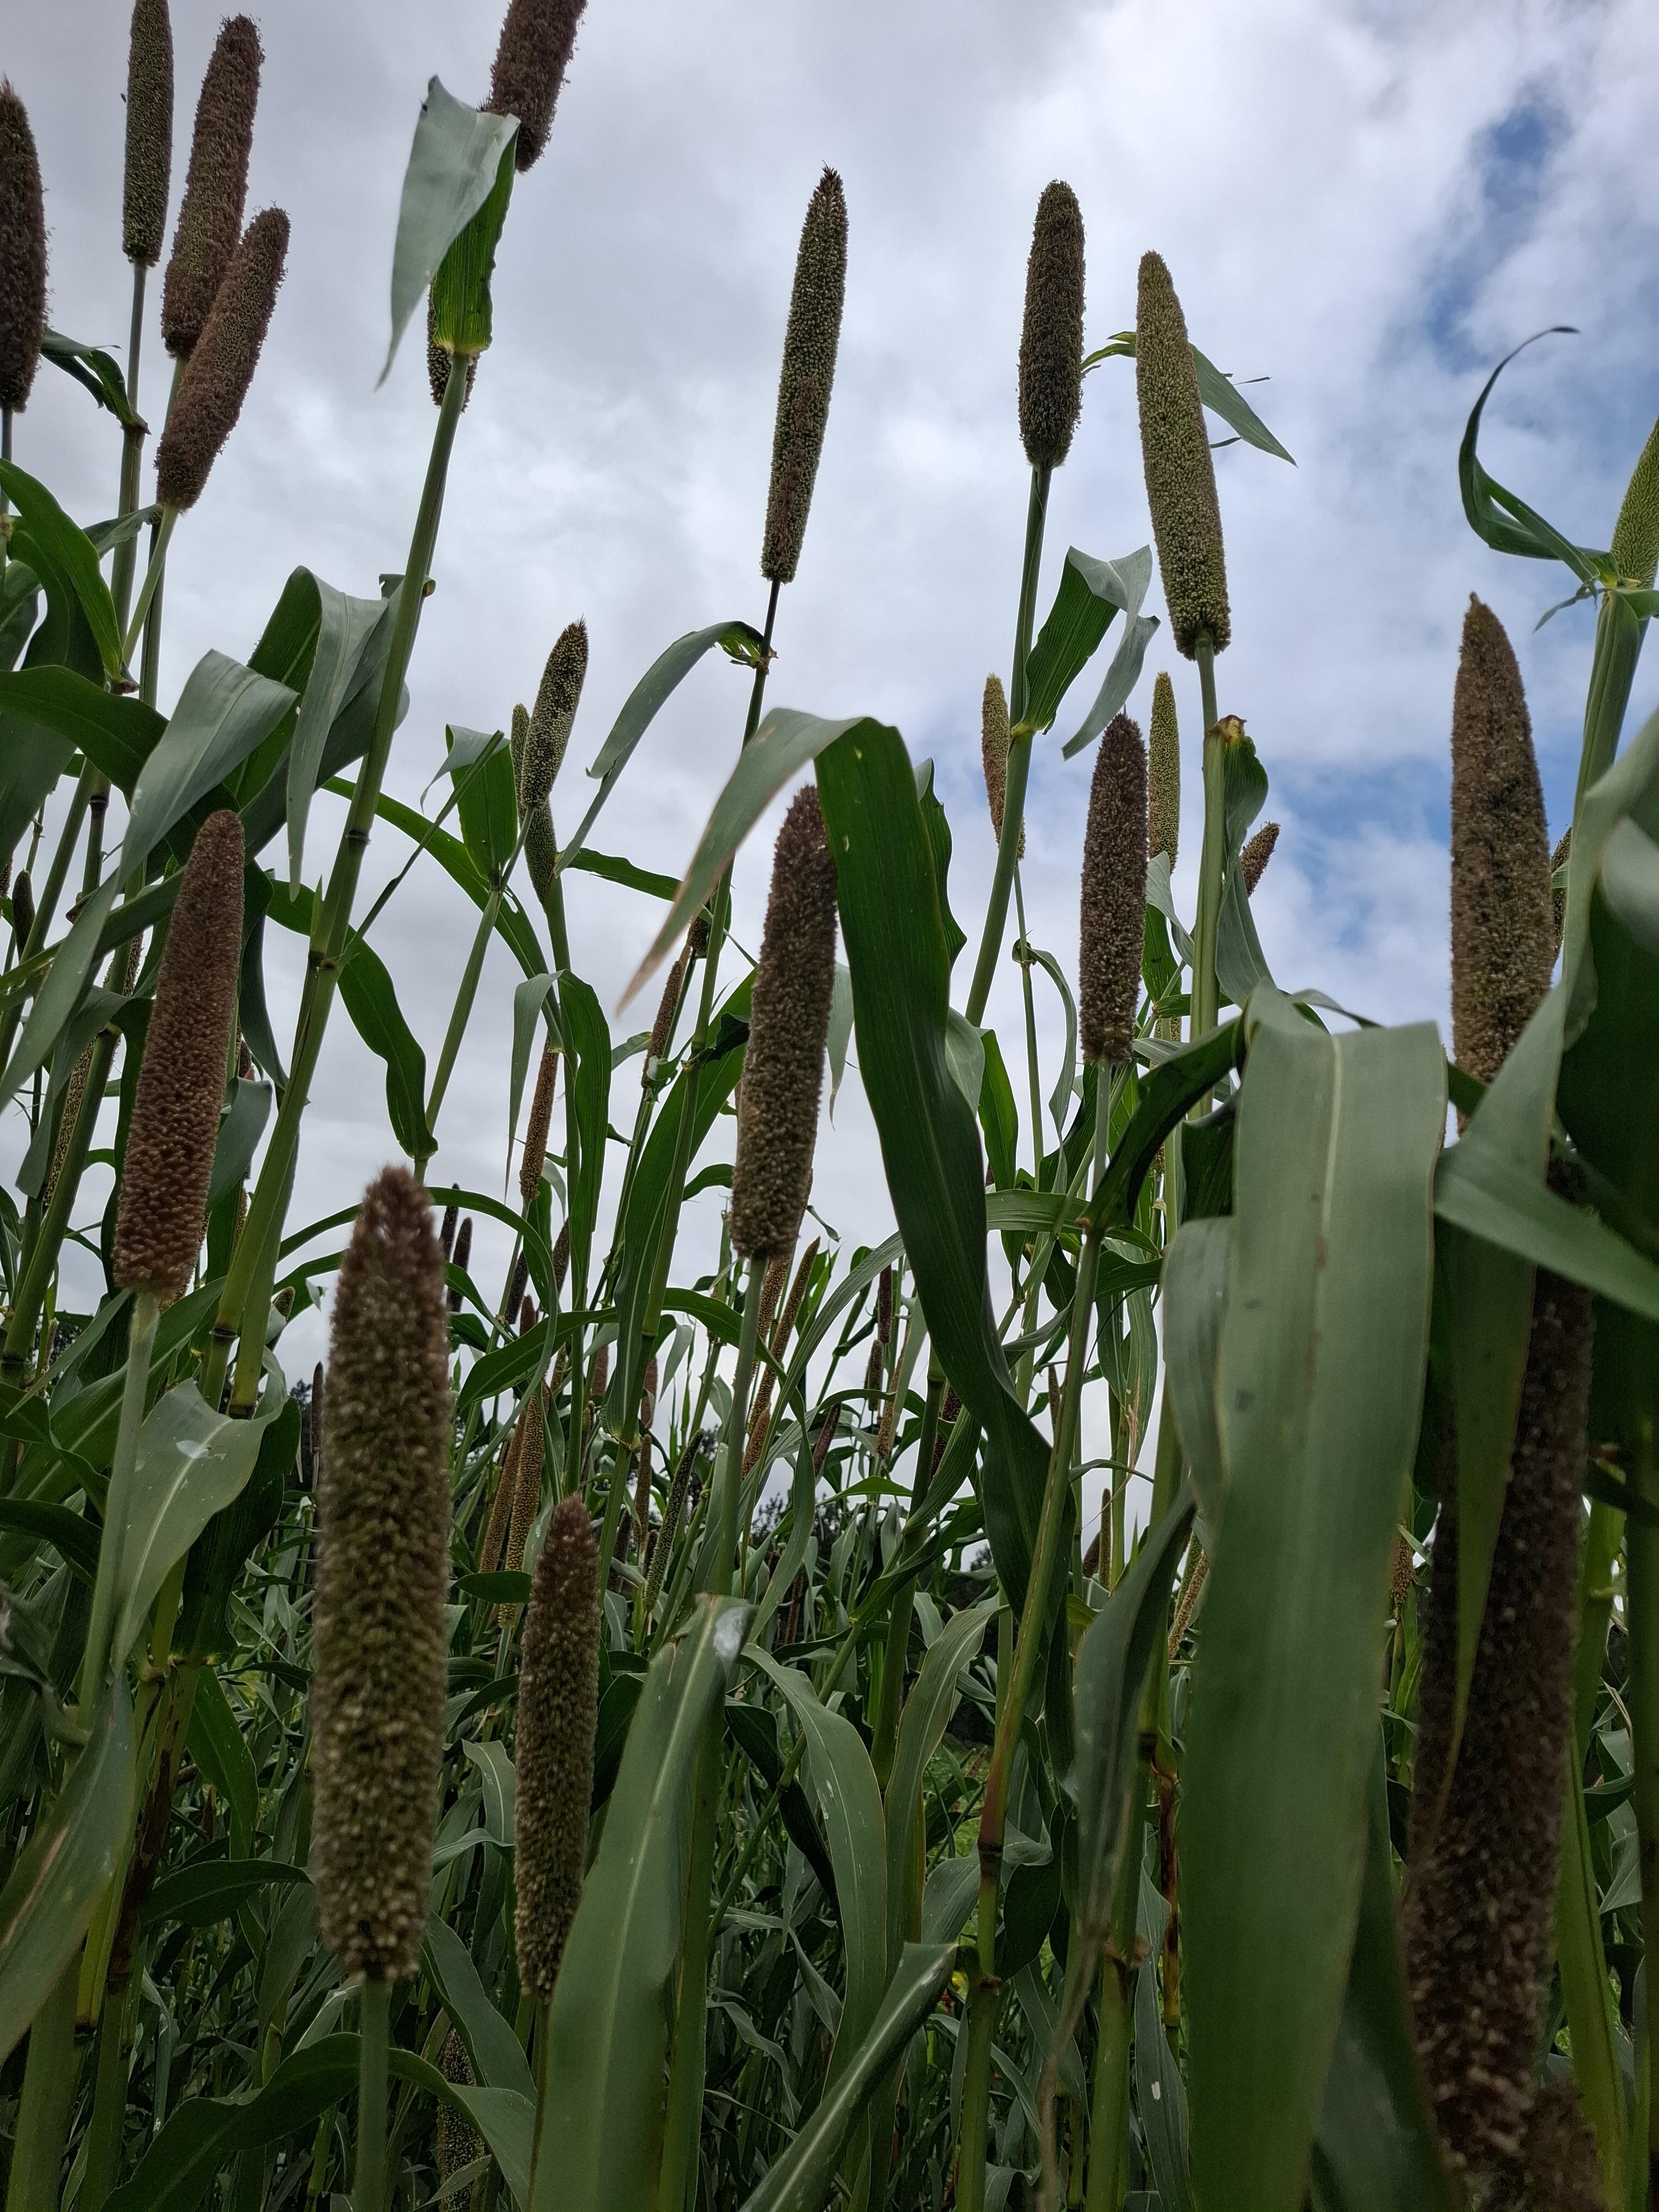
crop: pearl millet
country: Tanzania
